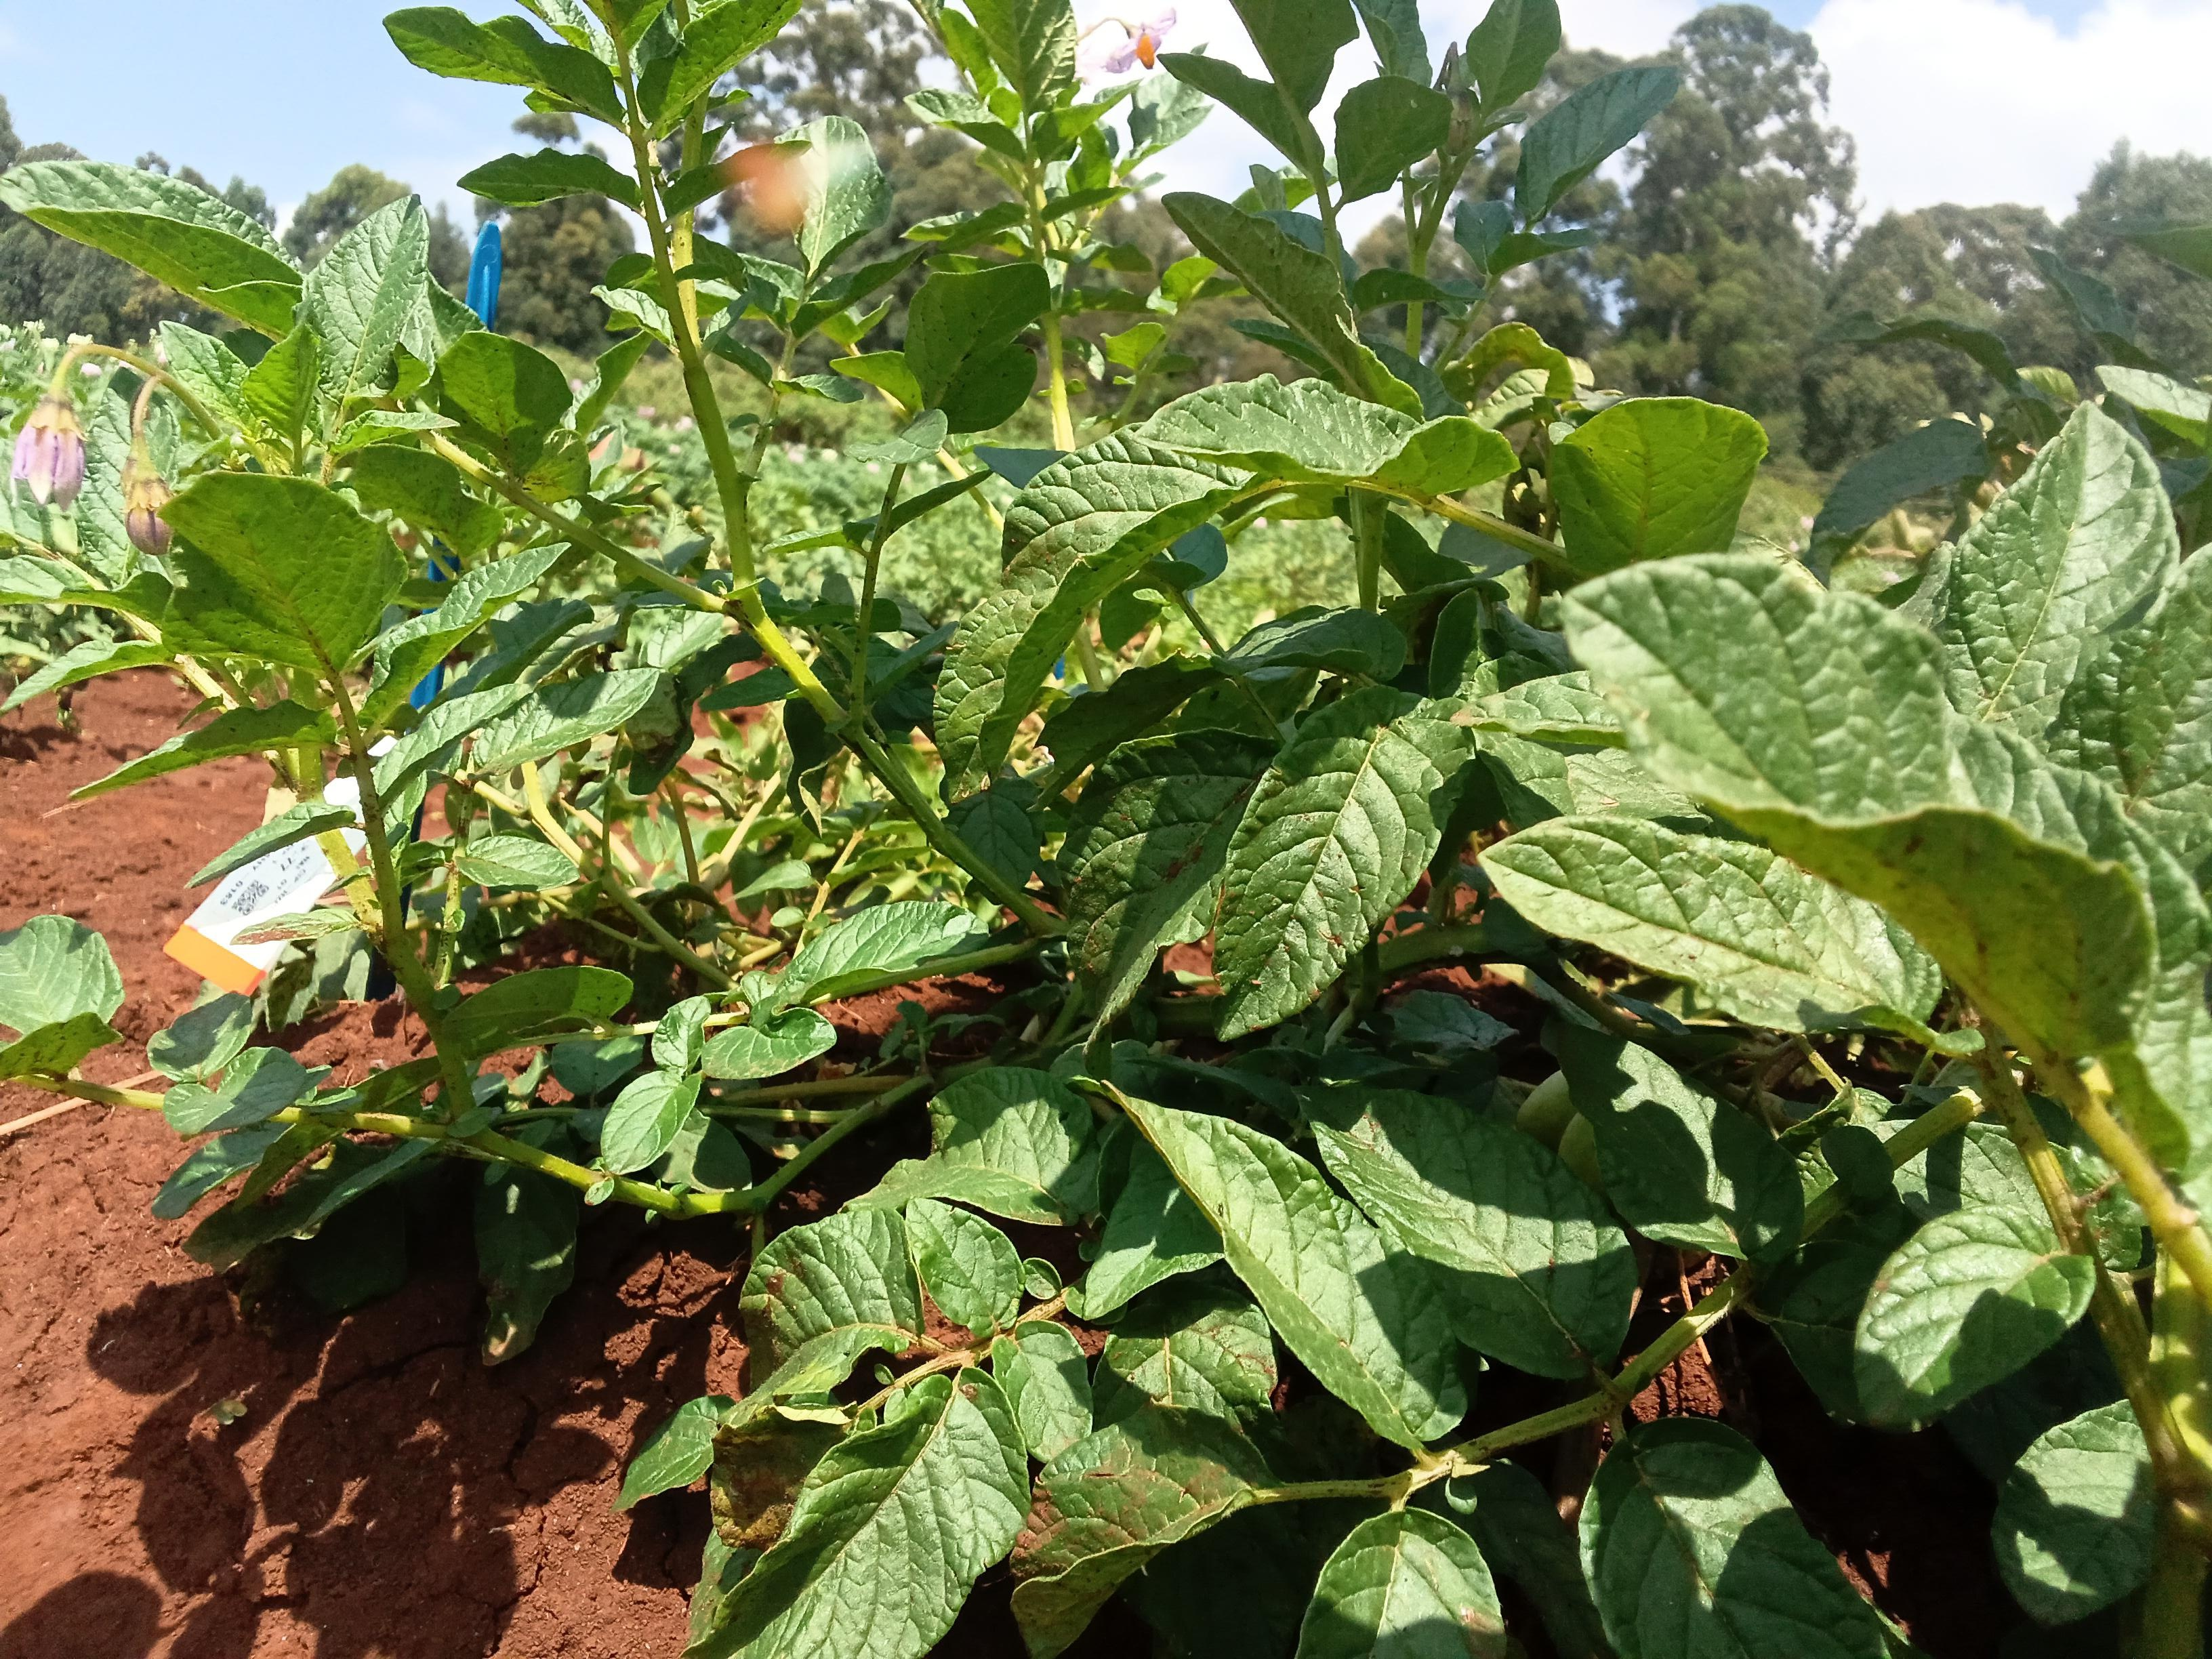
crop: potato
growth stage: harvest maturity
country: Kenya
